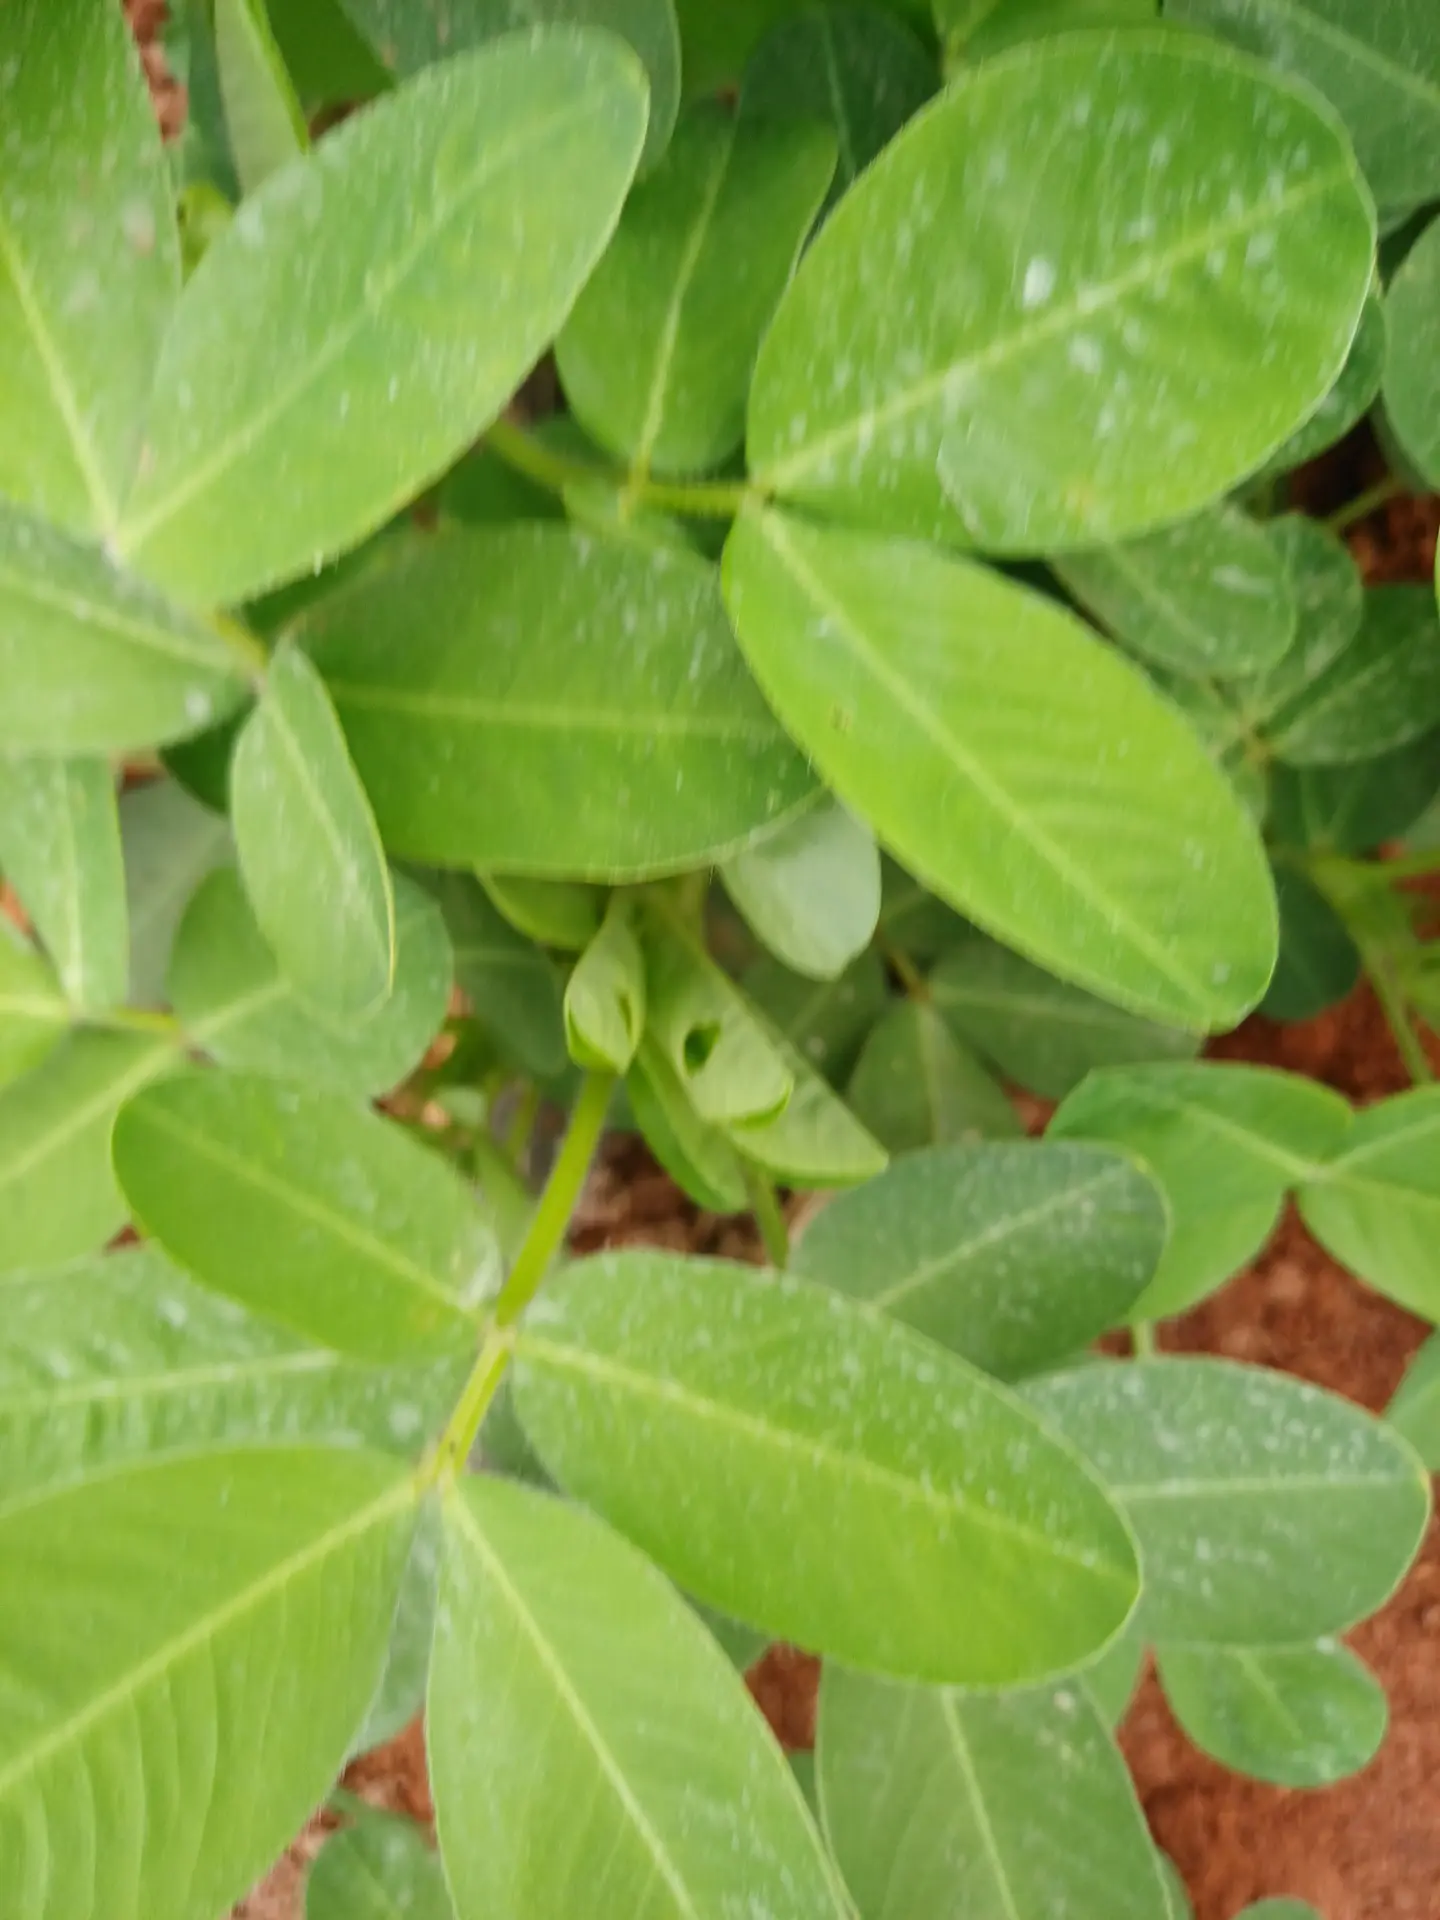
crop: groundnut
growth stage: flowering
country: Kenya
